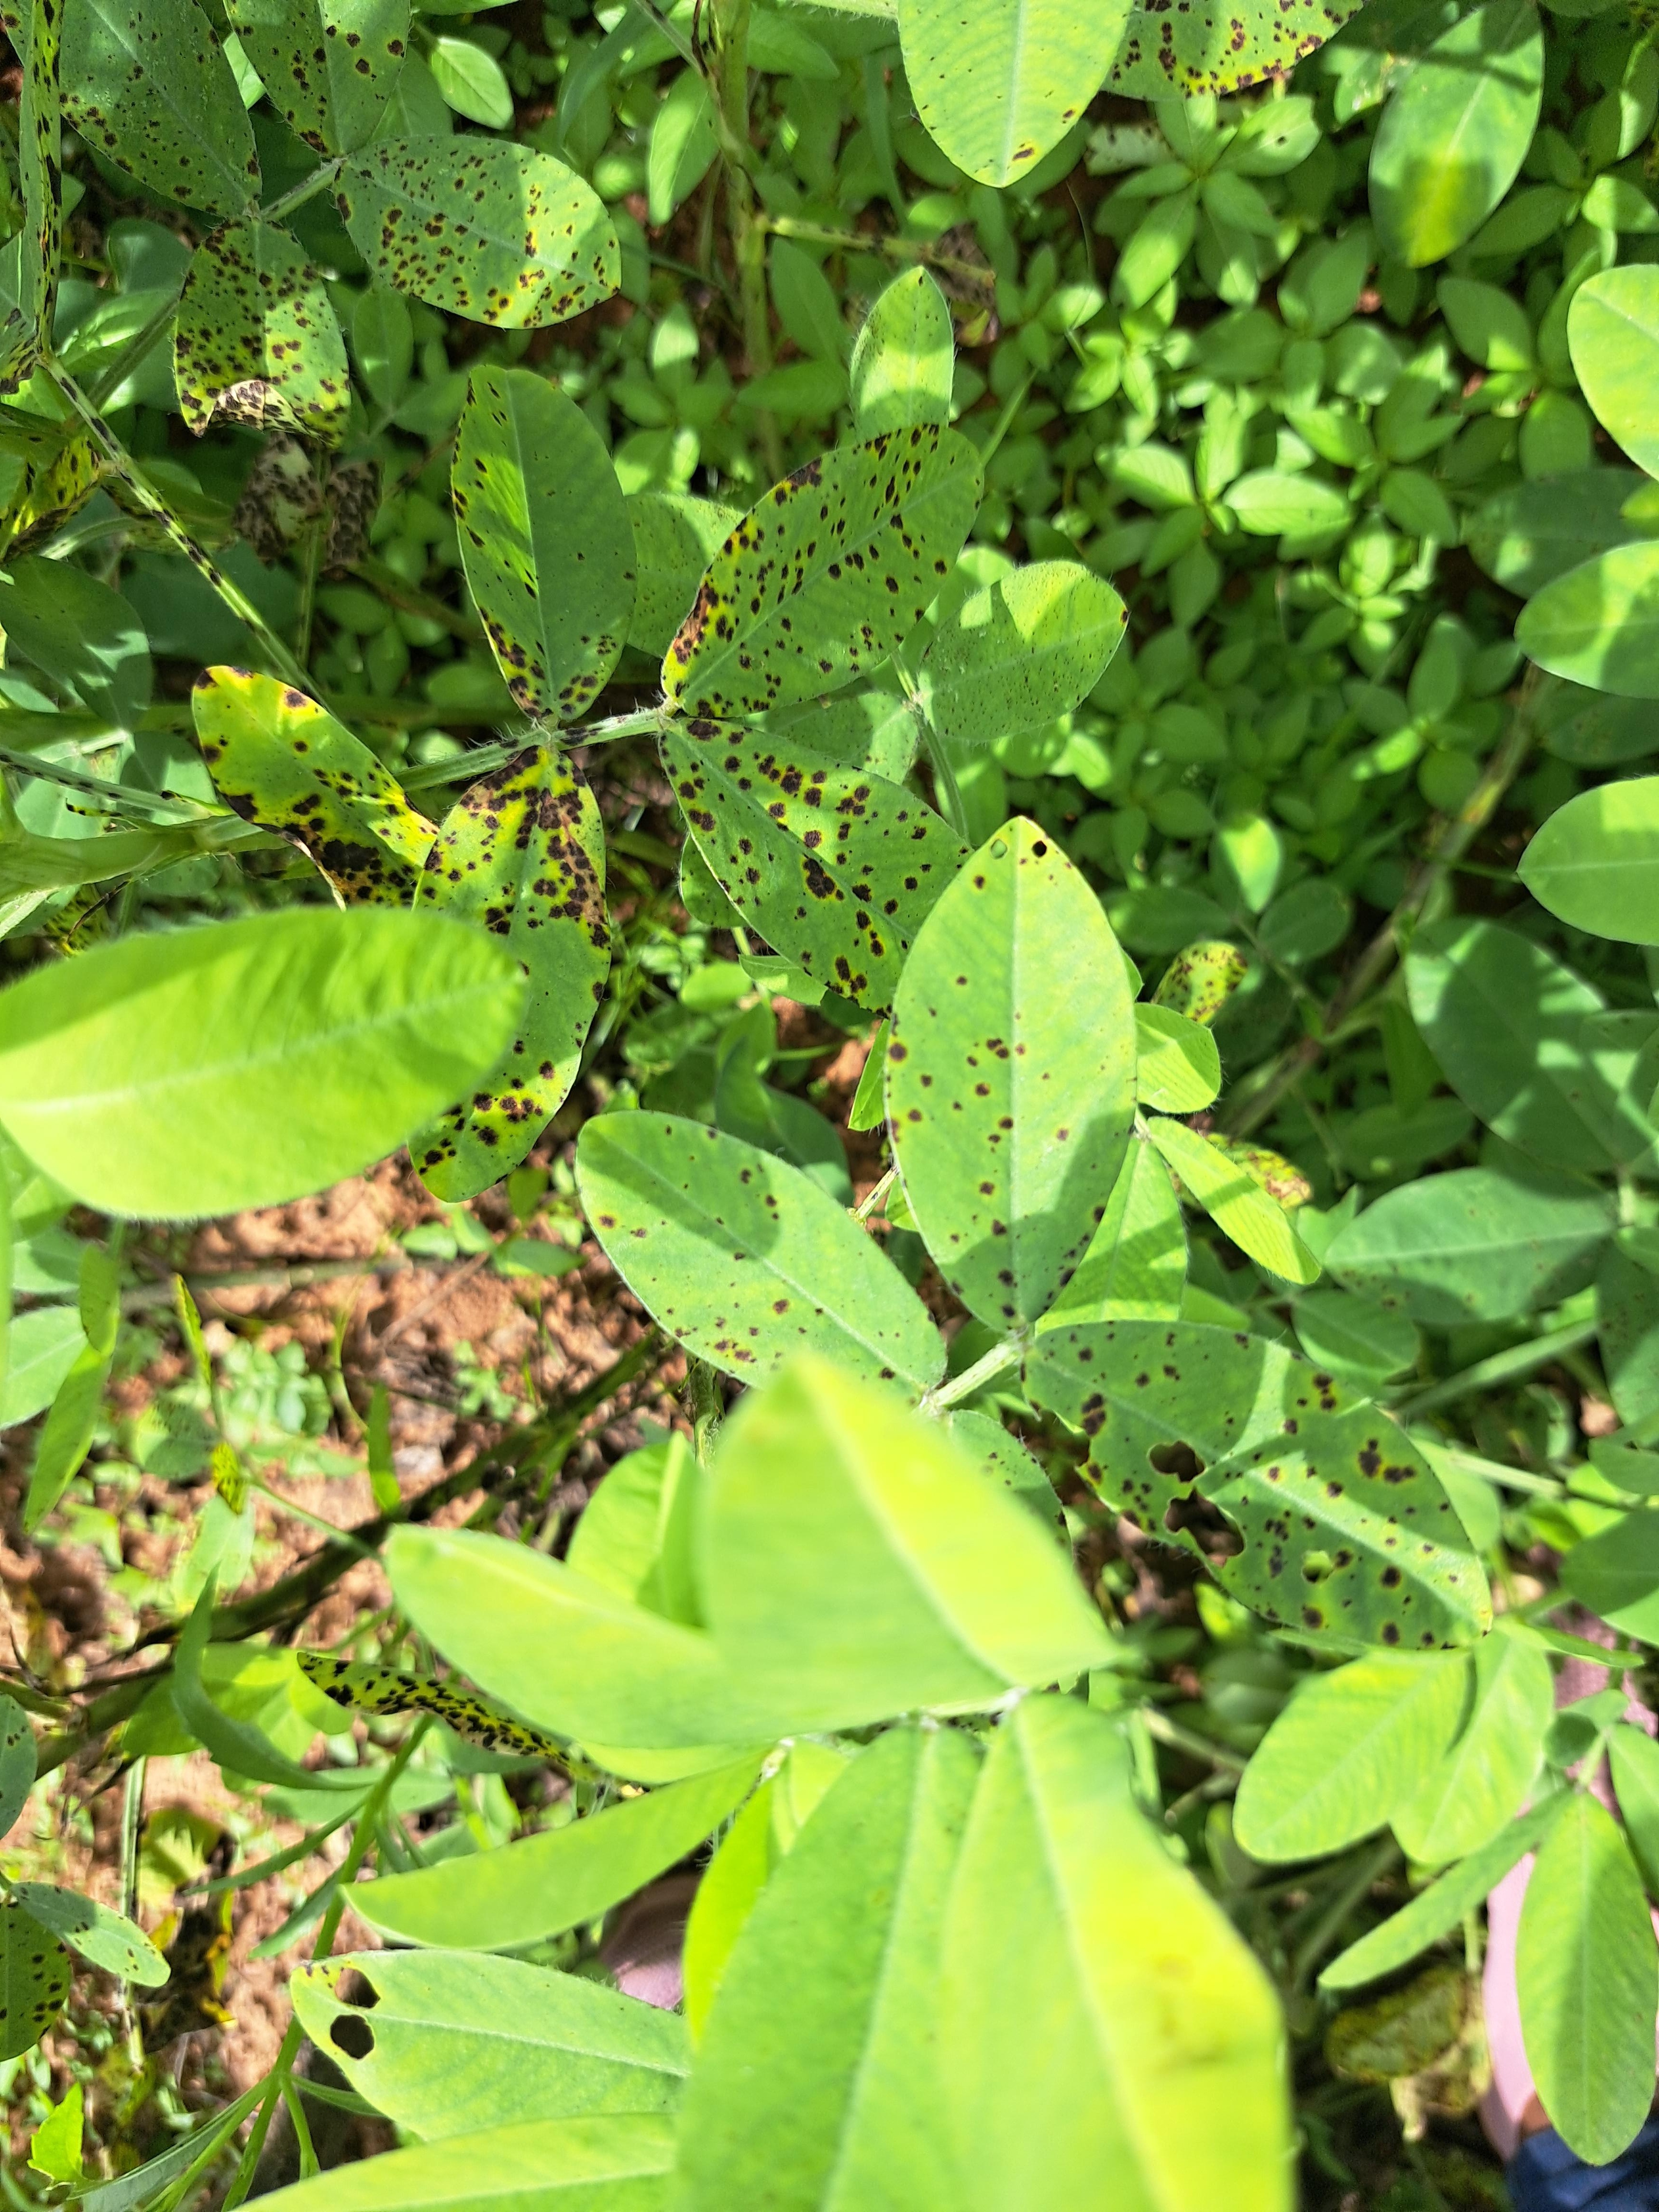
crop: groundnut
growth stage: development pod
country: Ghana
